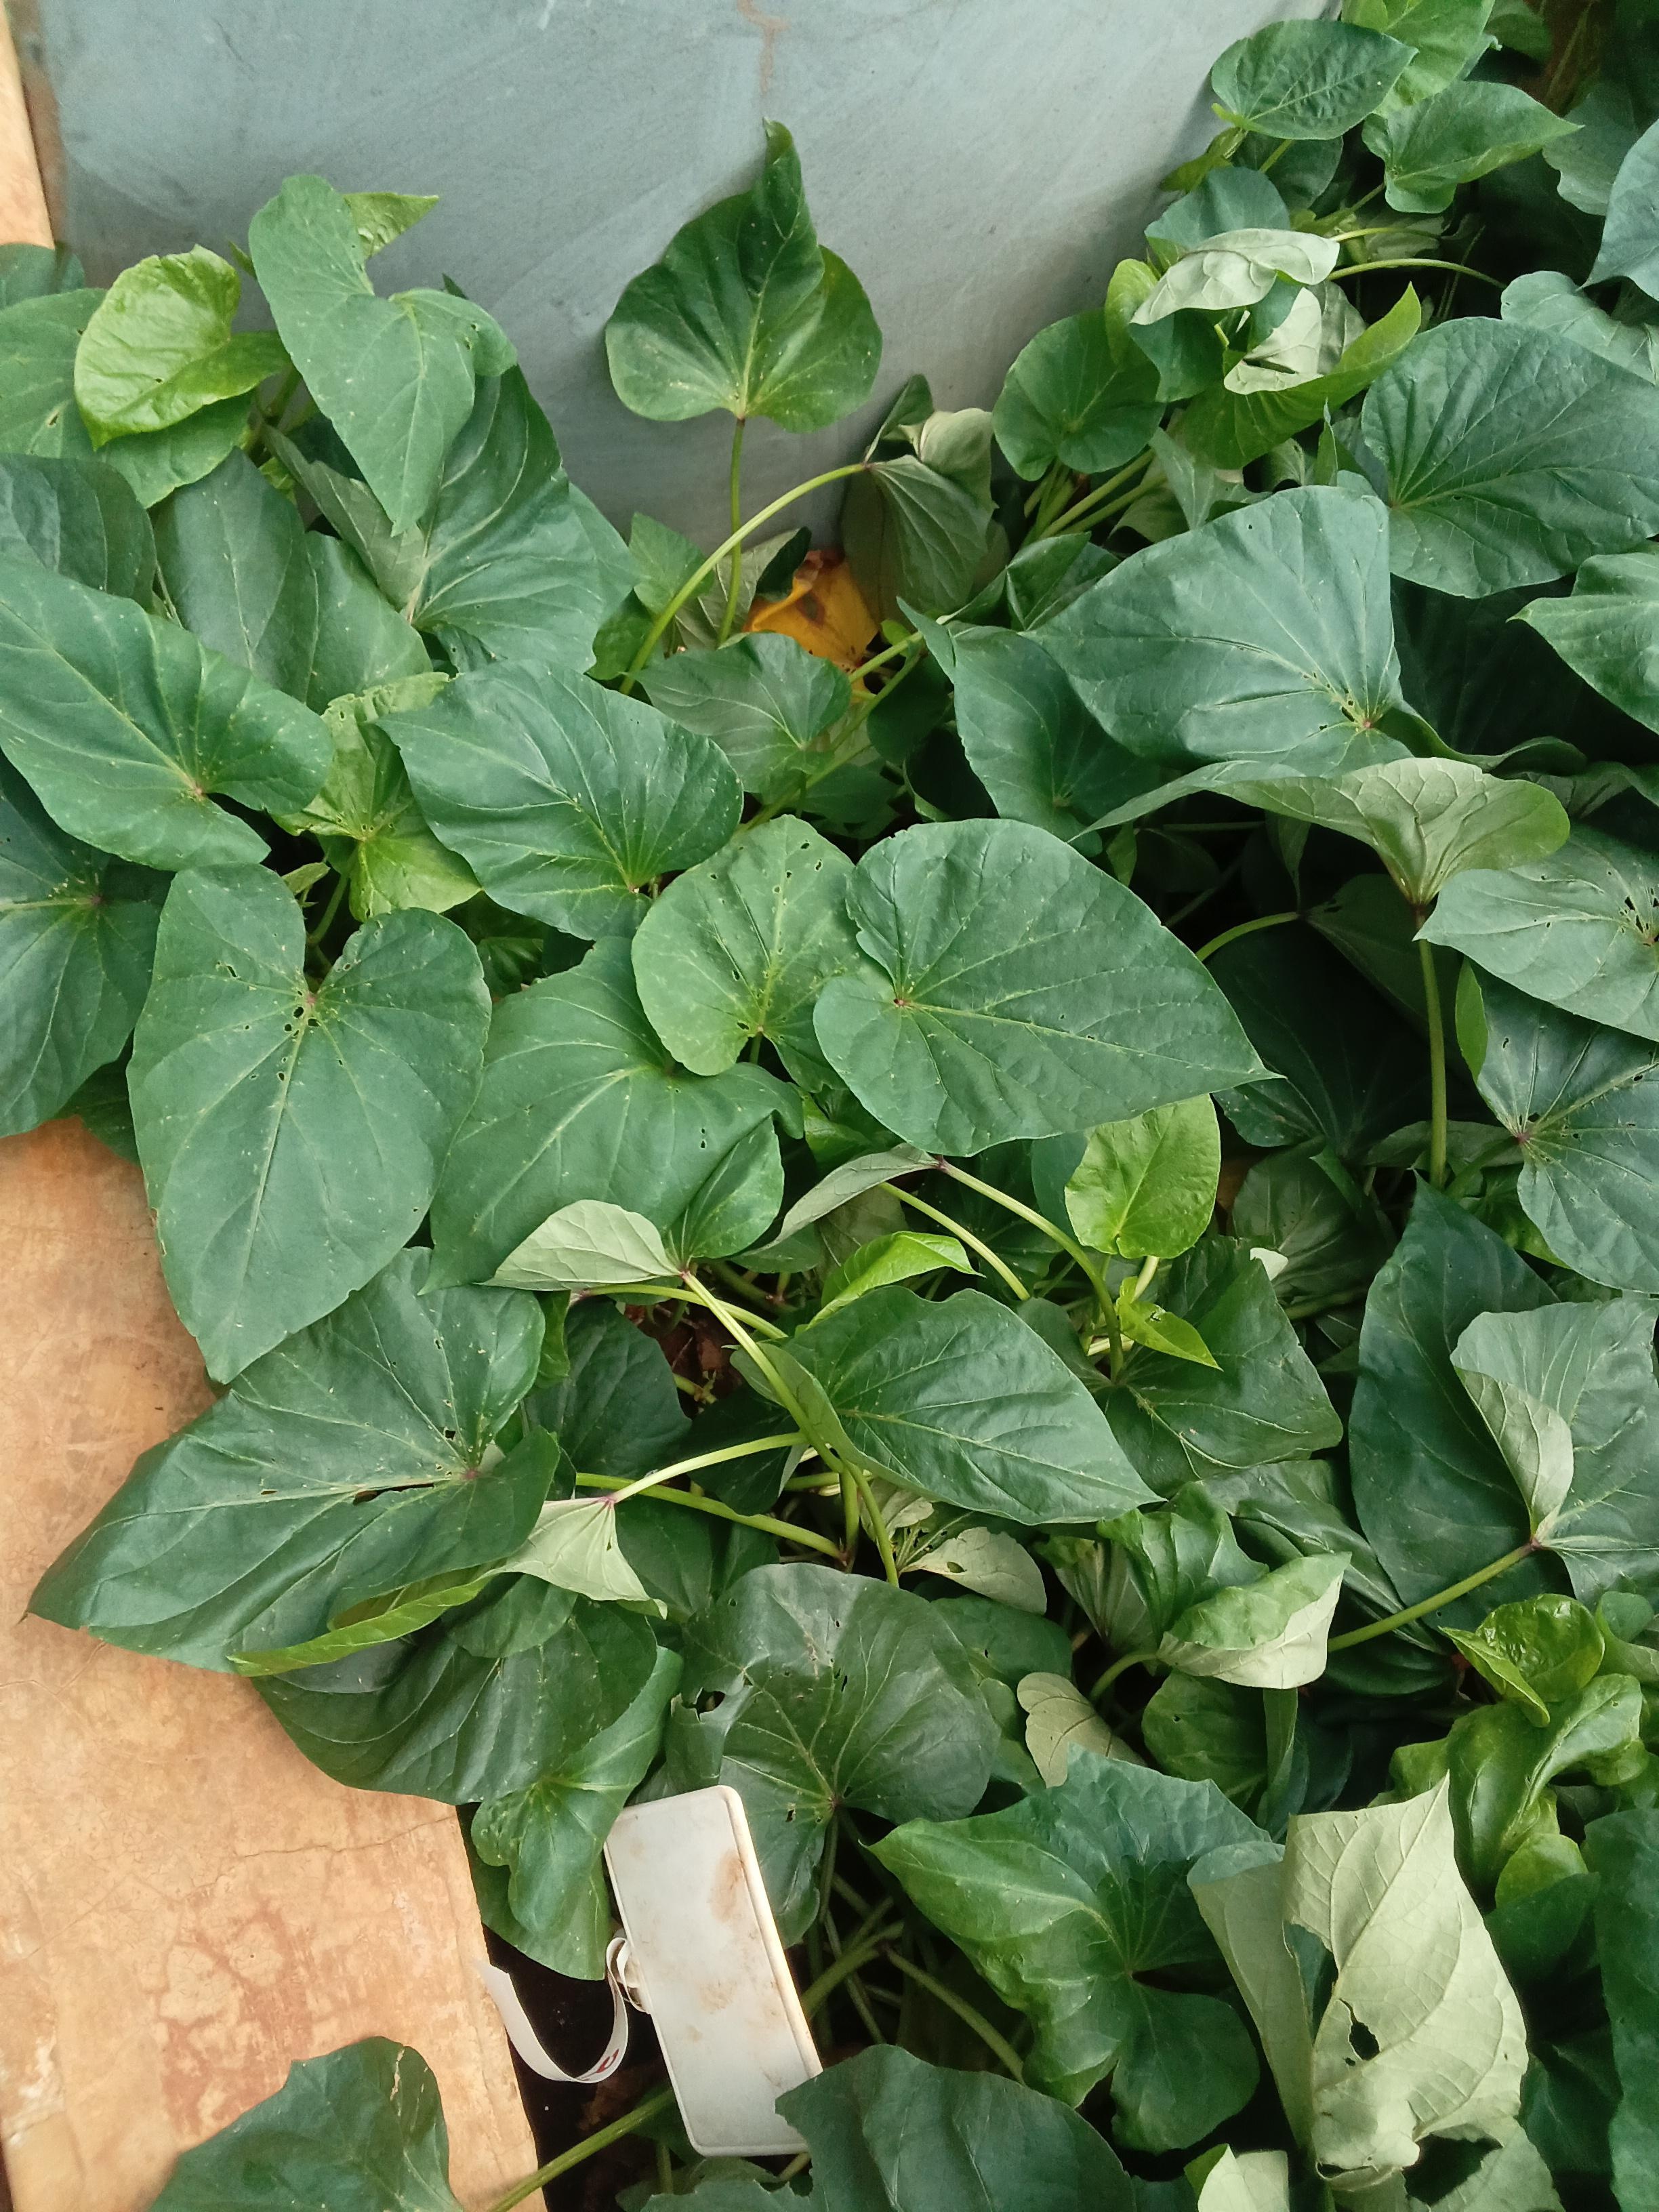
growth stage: vegetative
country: Kenya
